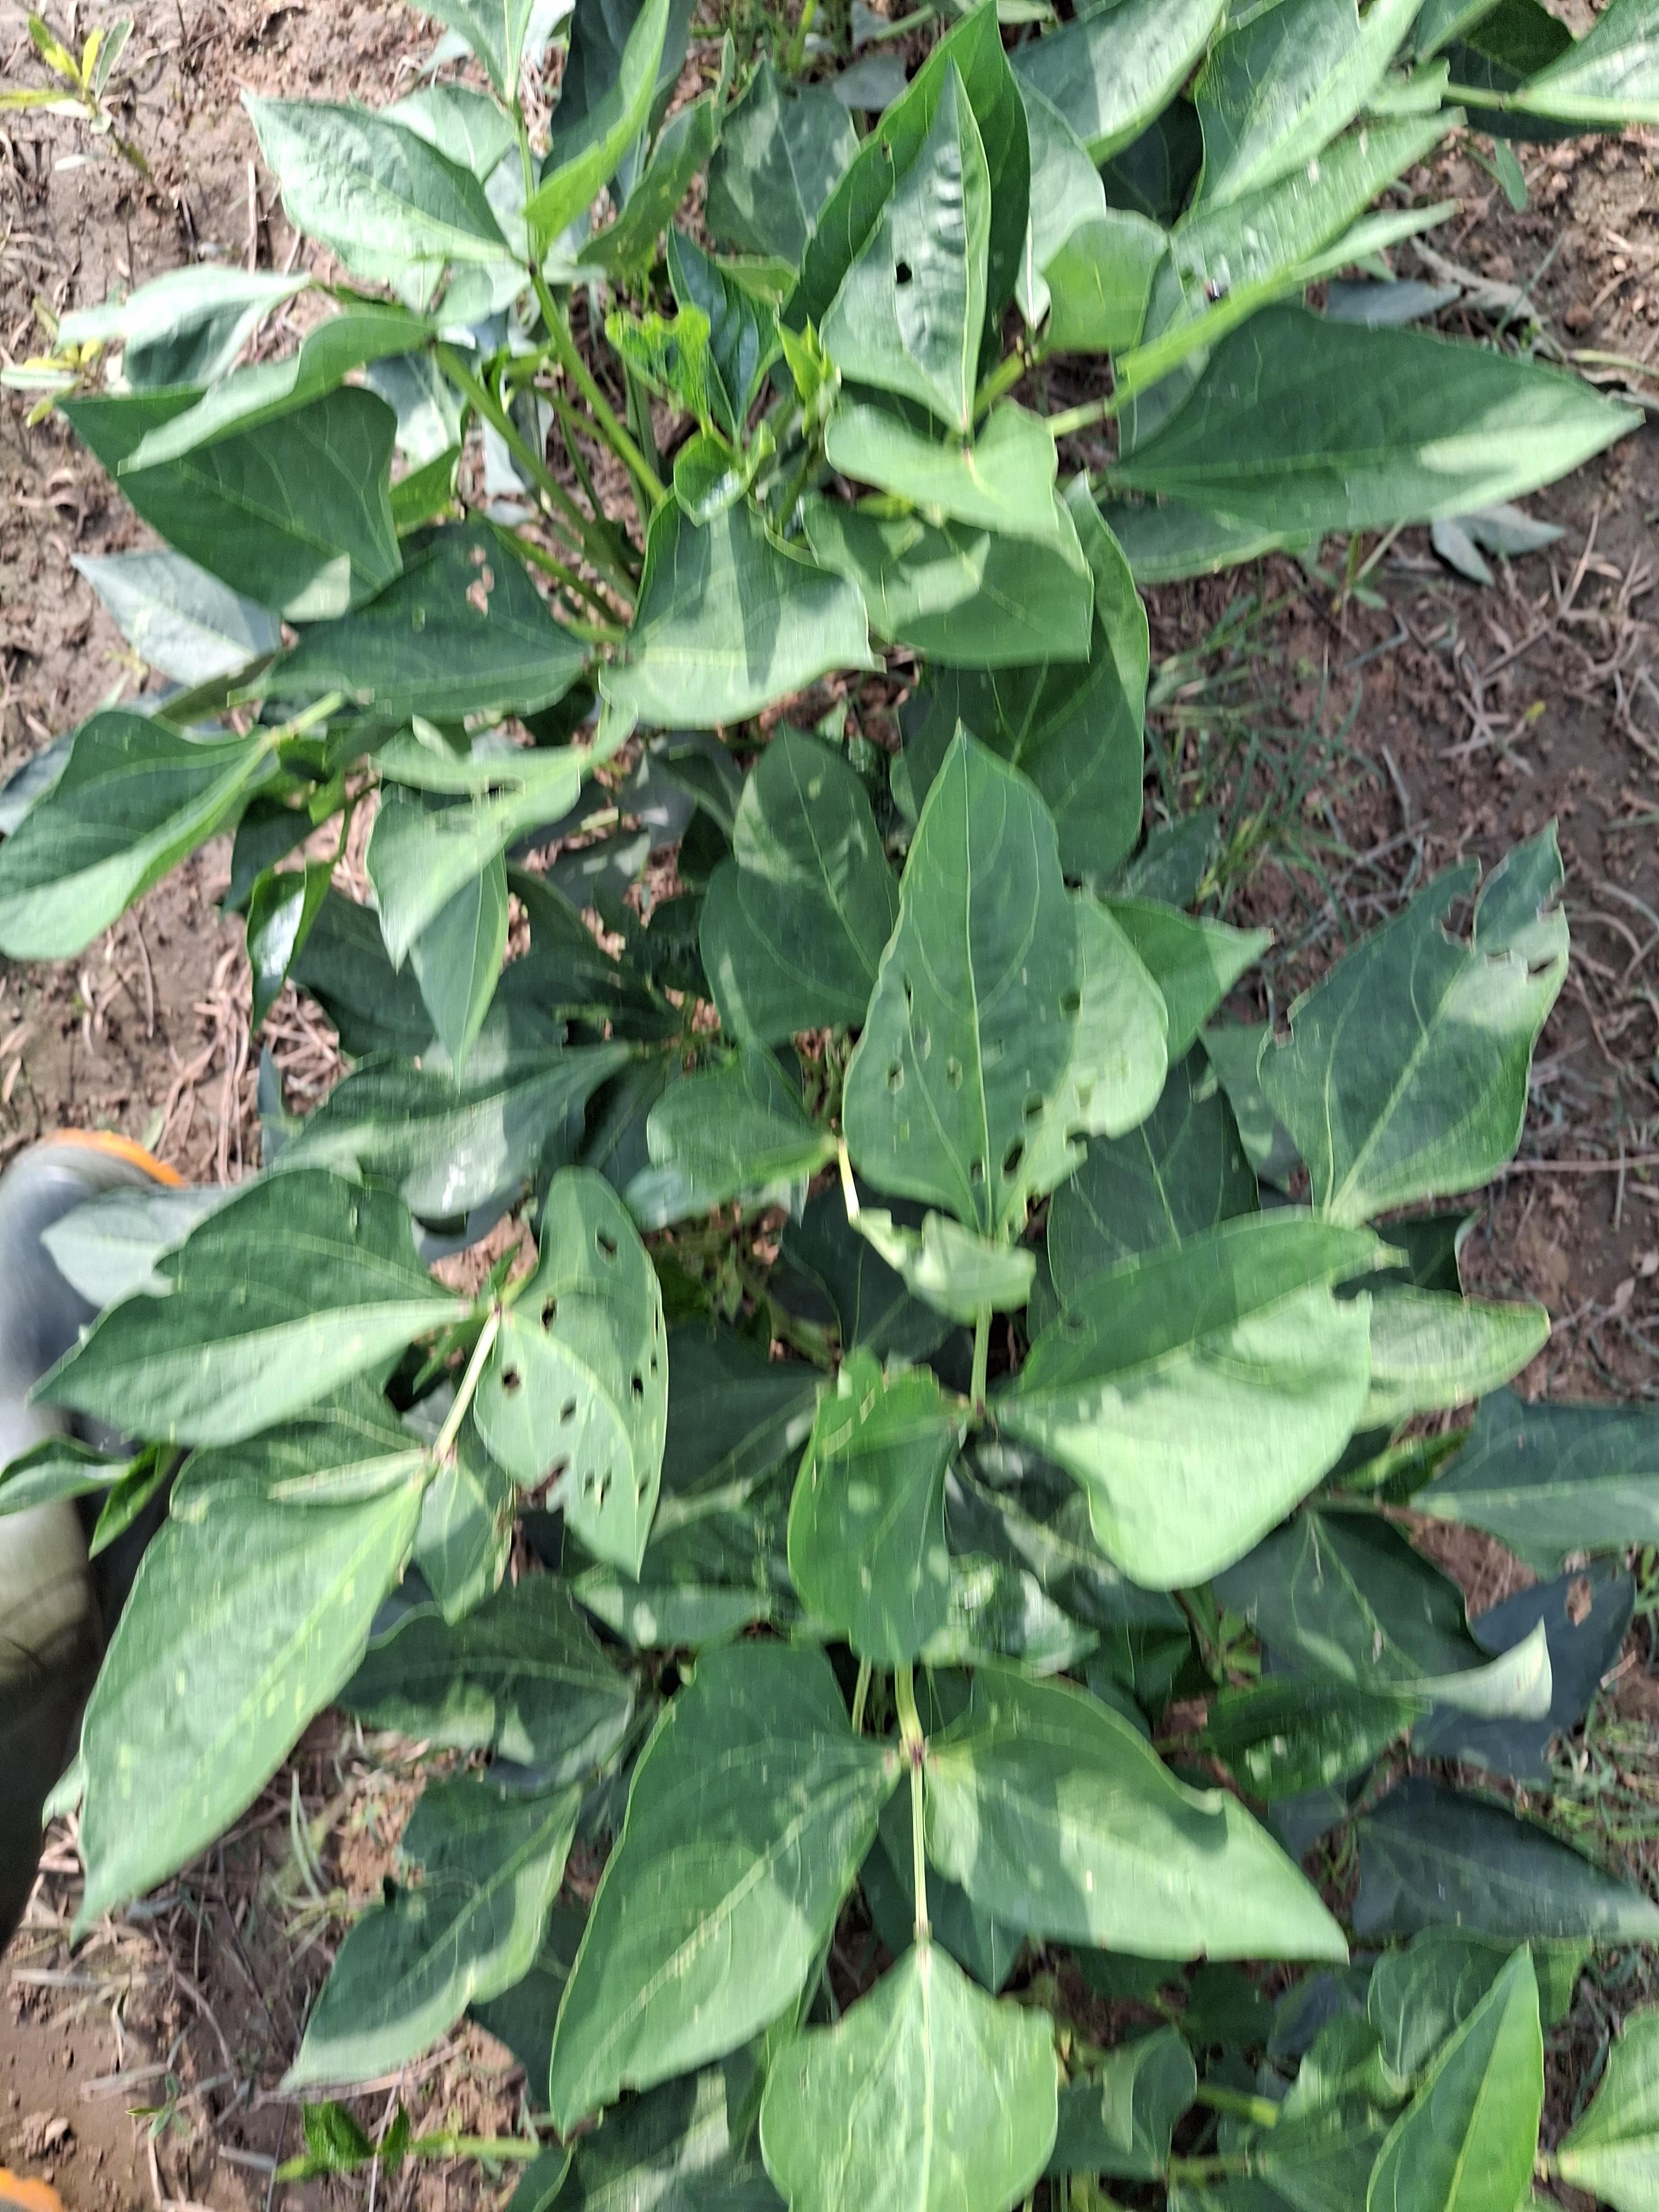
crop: cowpea
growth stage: vegetative
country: Nigeria
